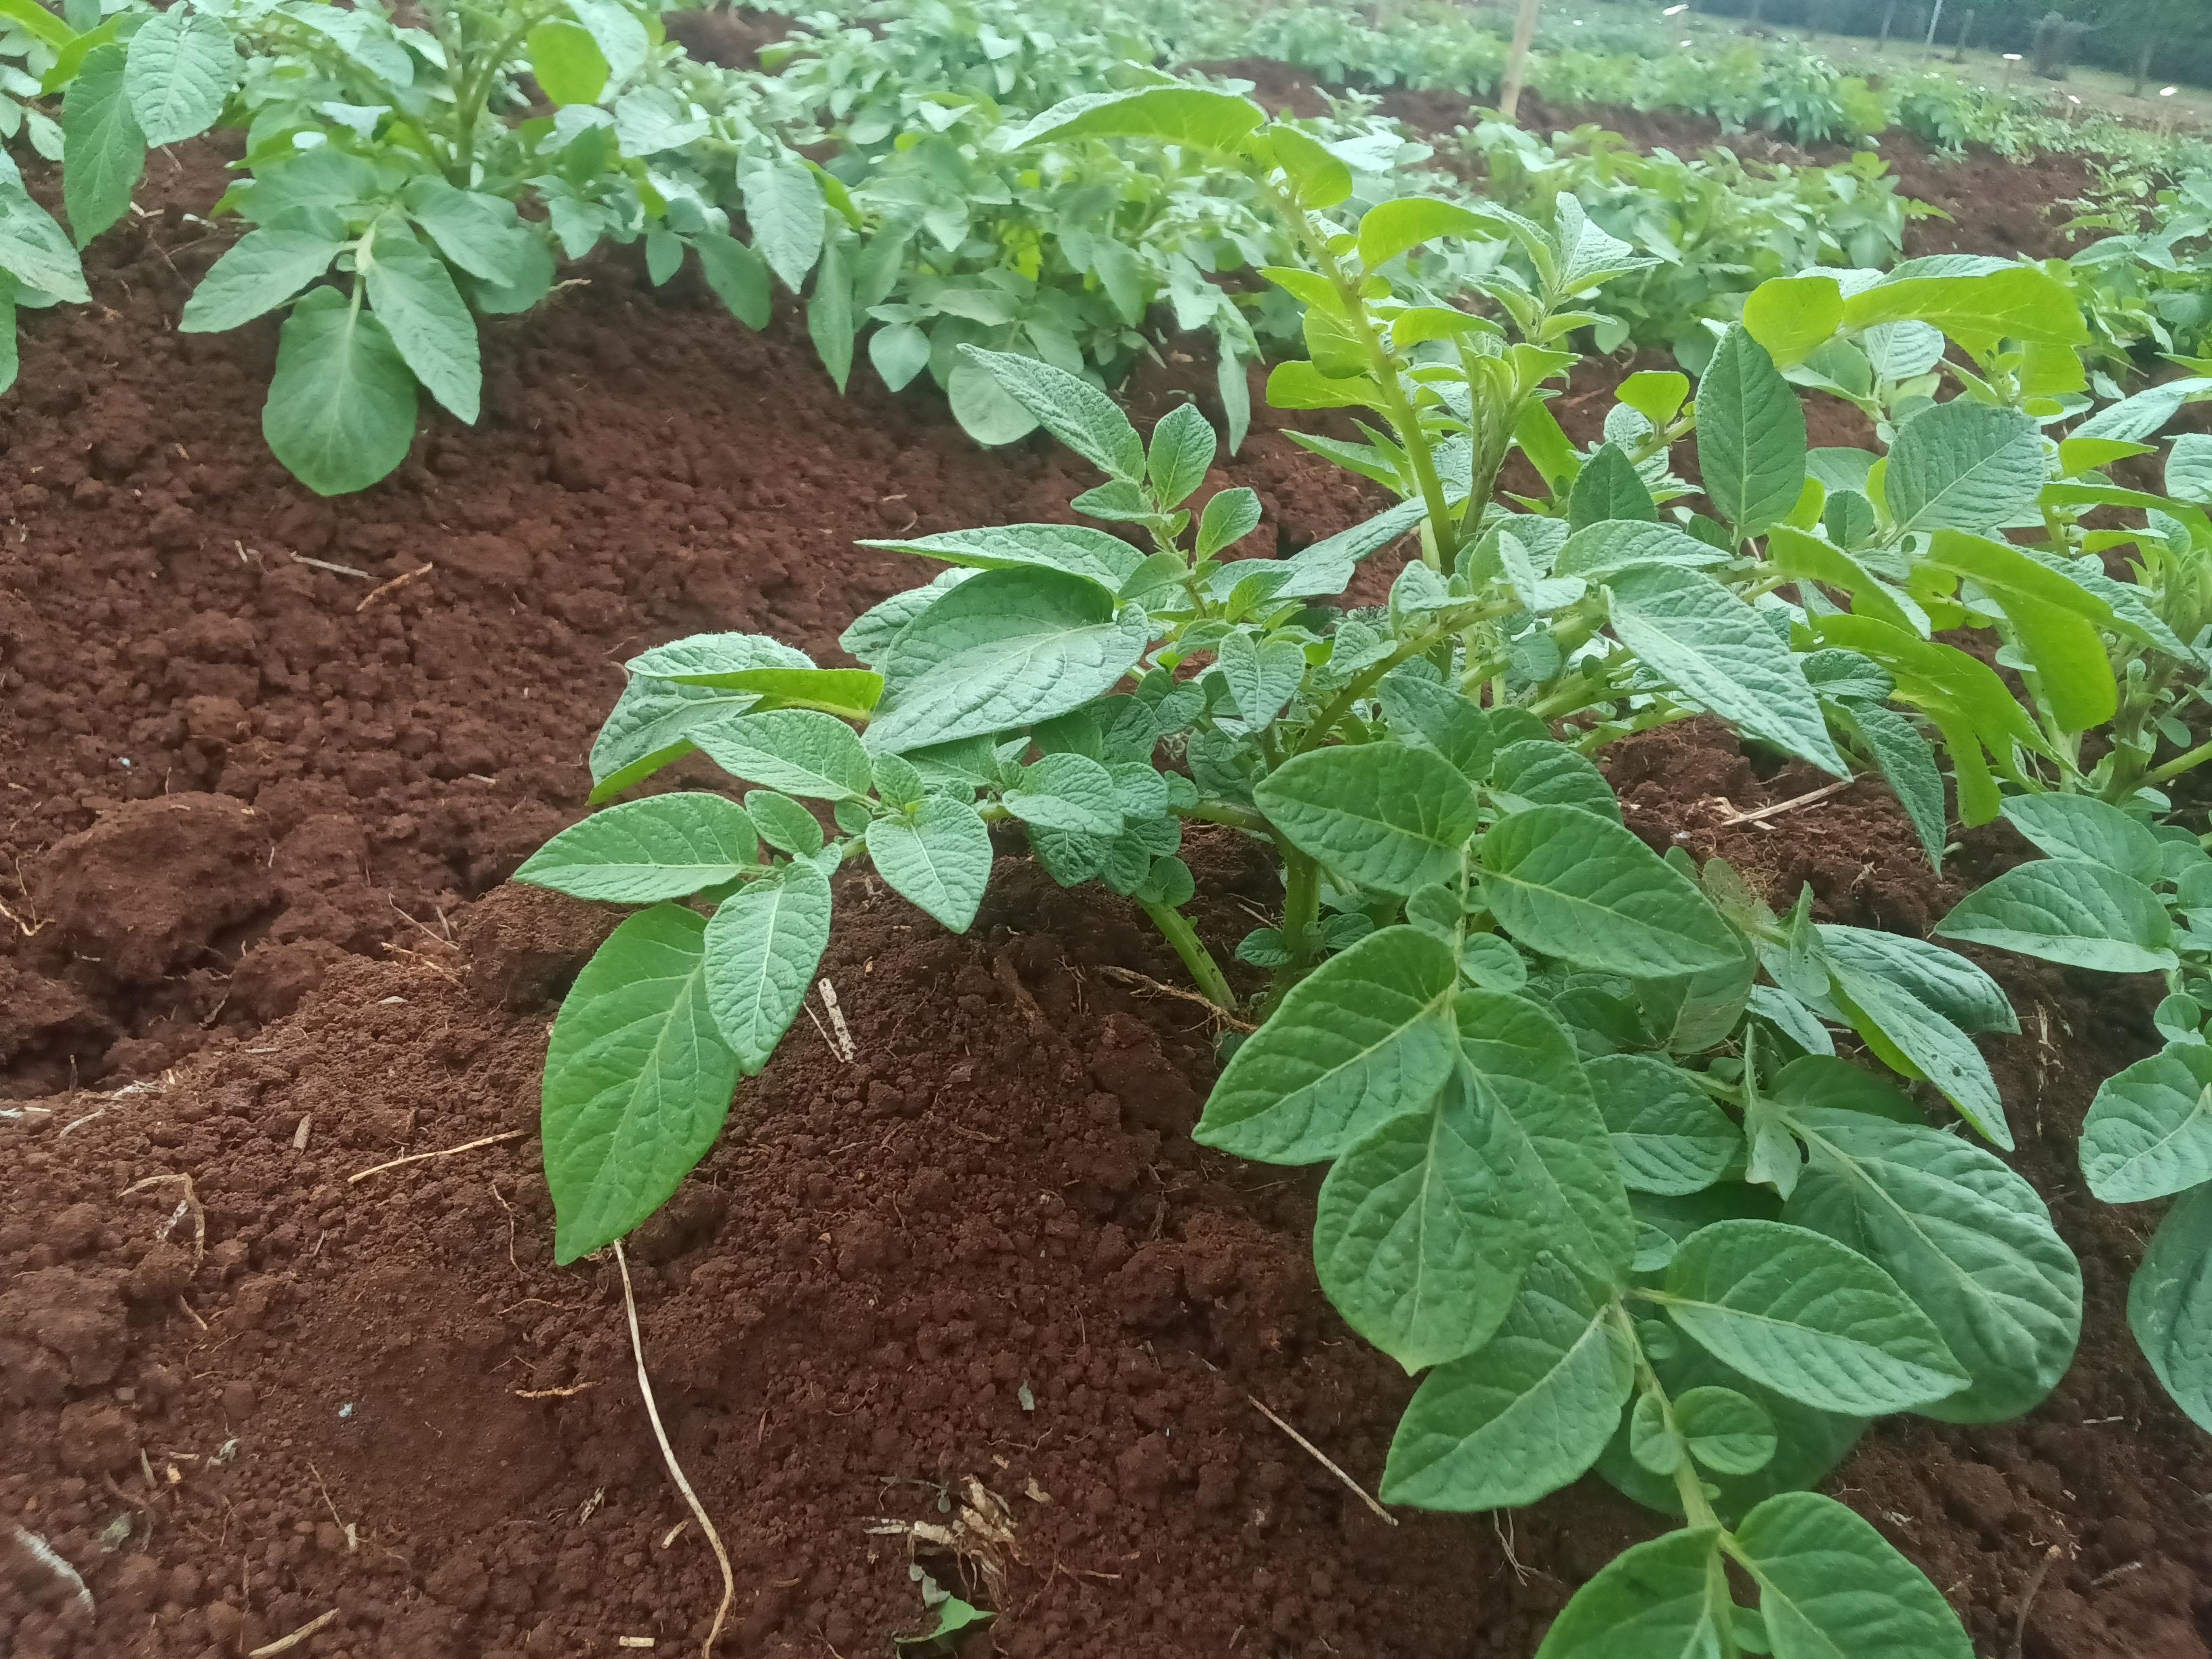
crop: potato
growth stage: emergence
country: Kenya
